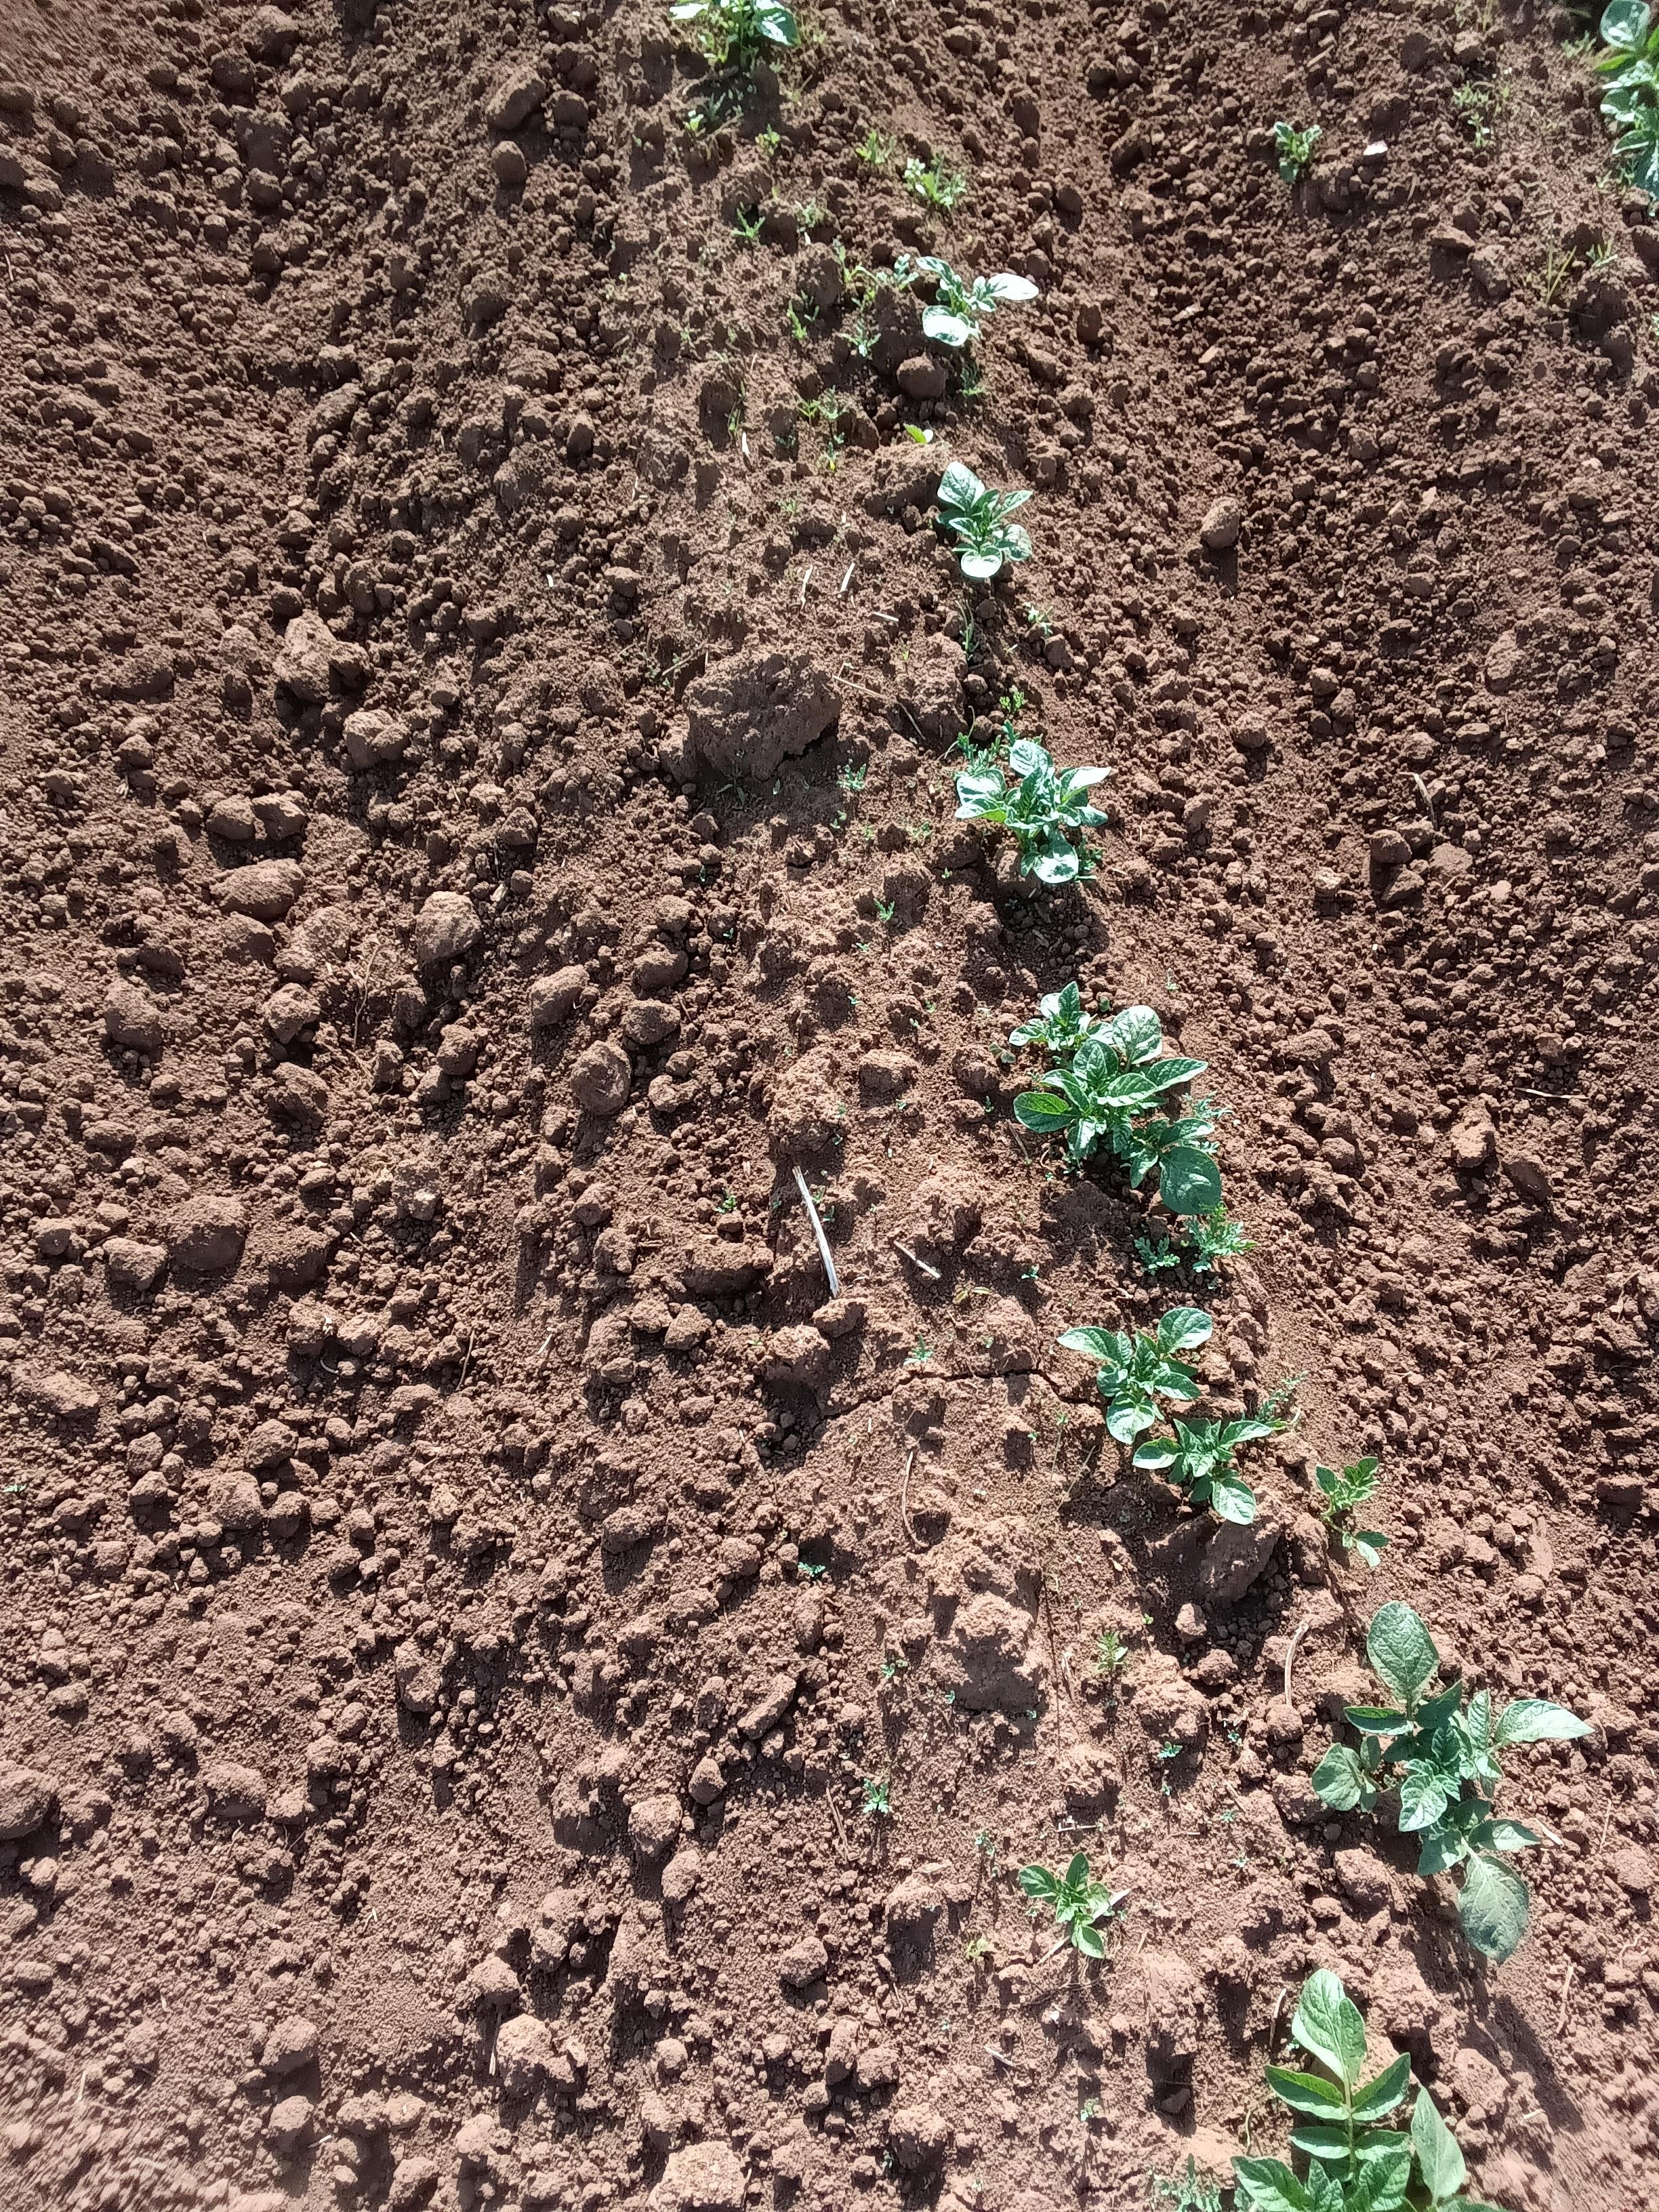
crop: potato
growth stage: vegetative
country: Kenya
